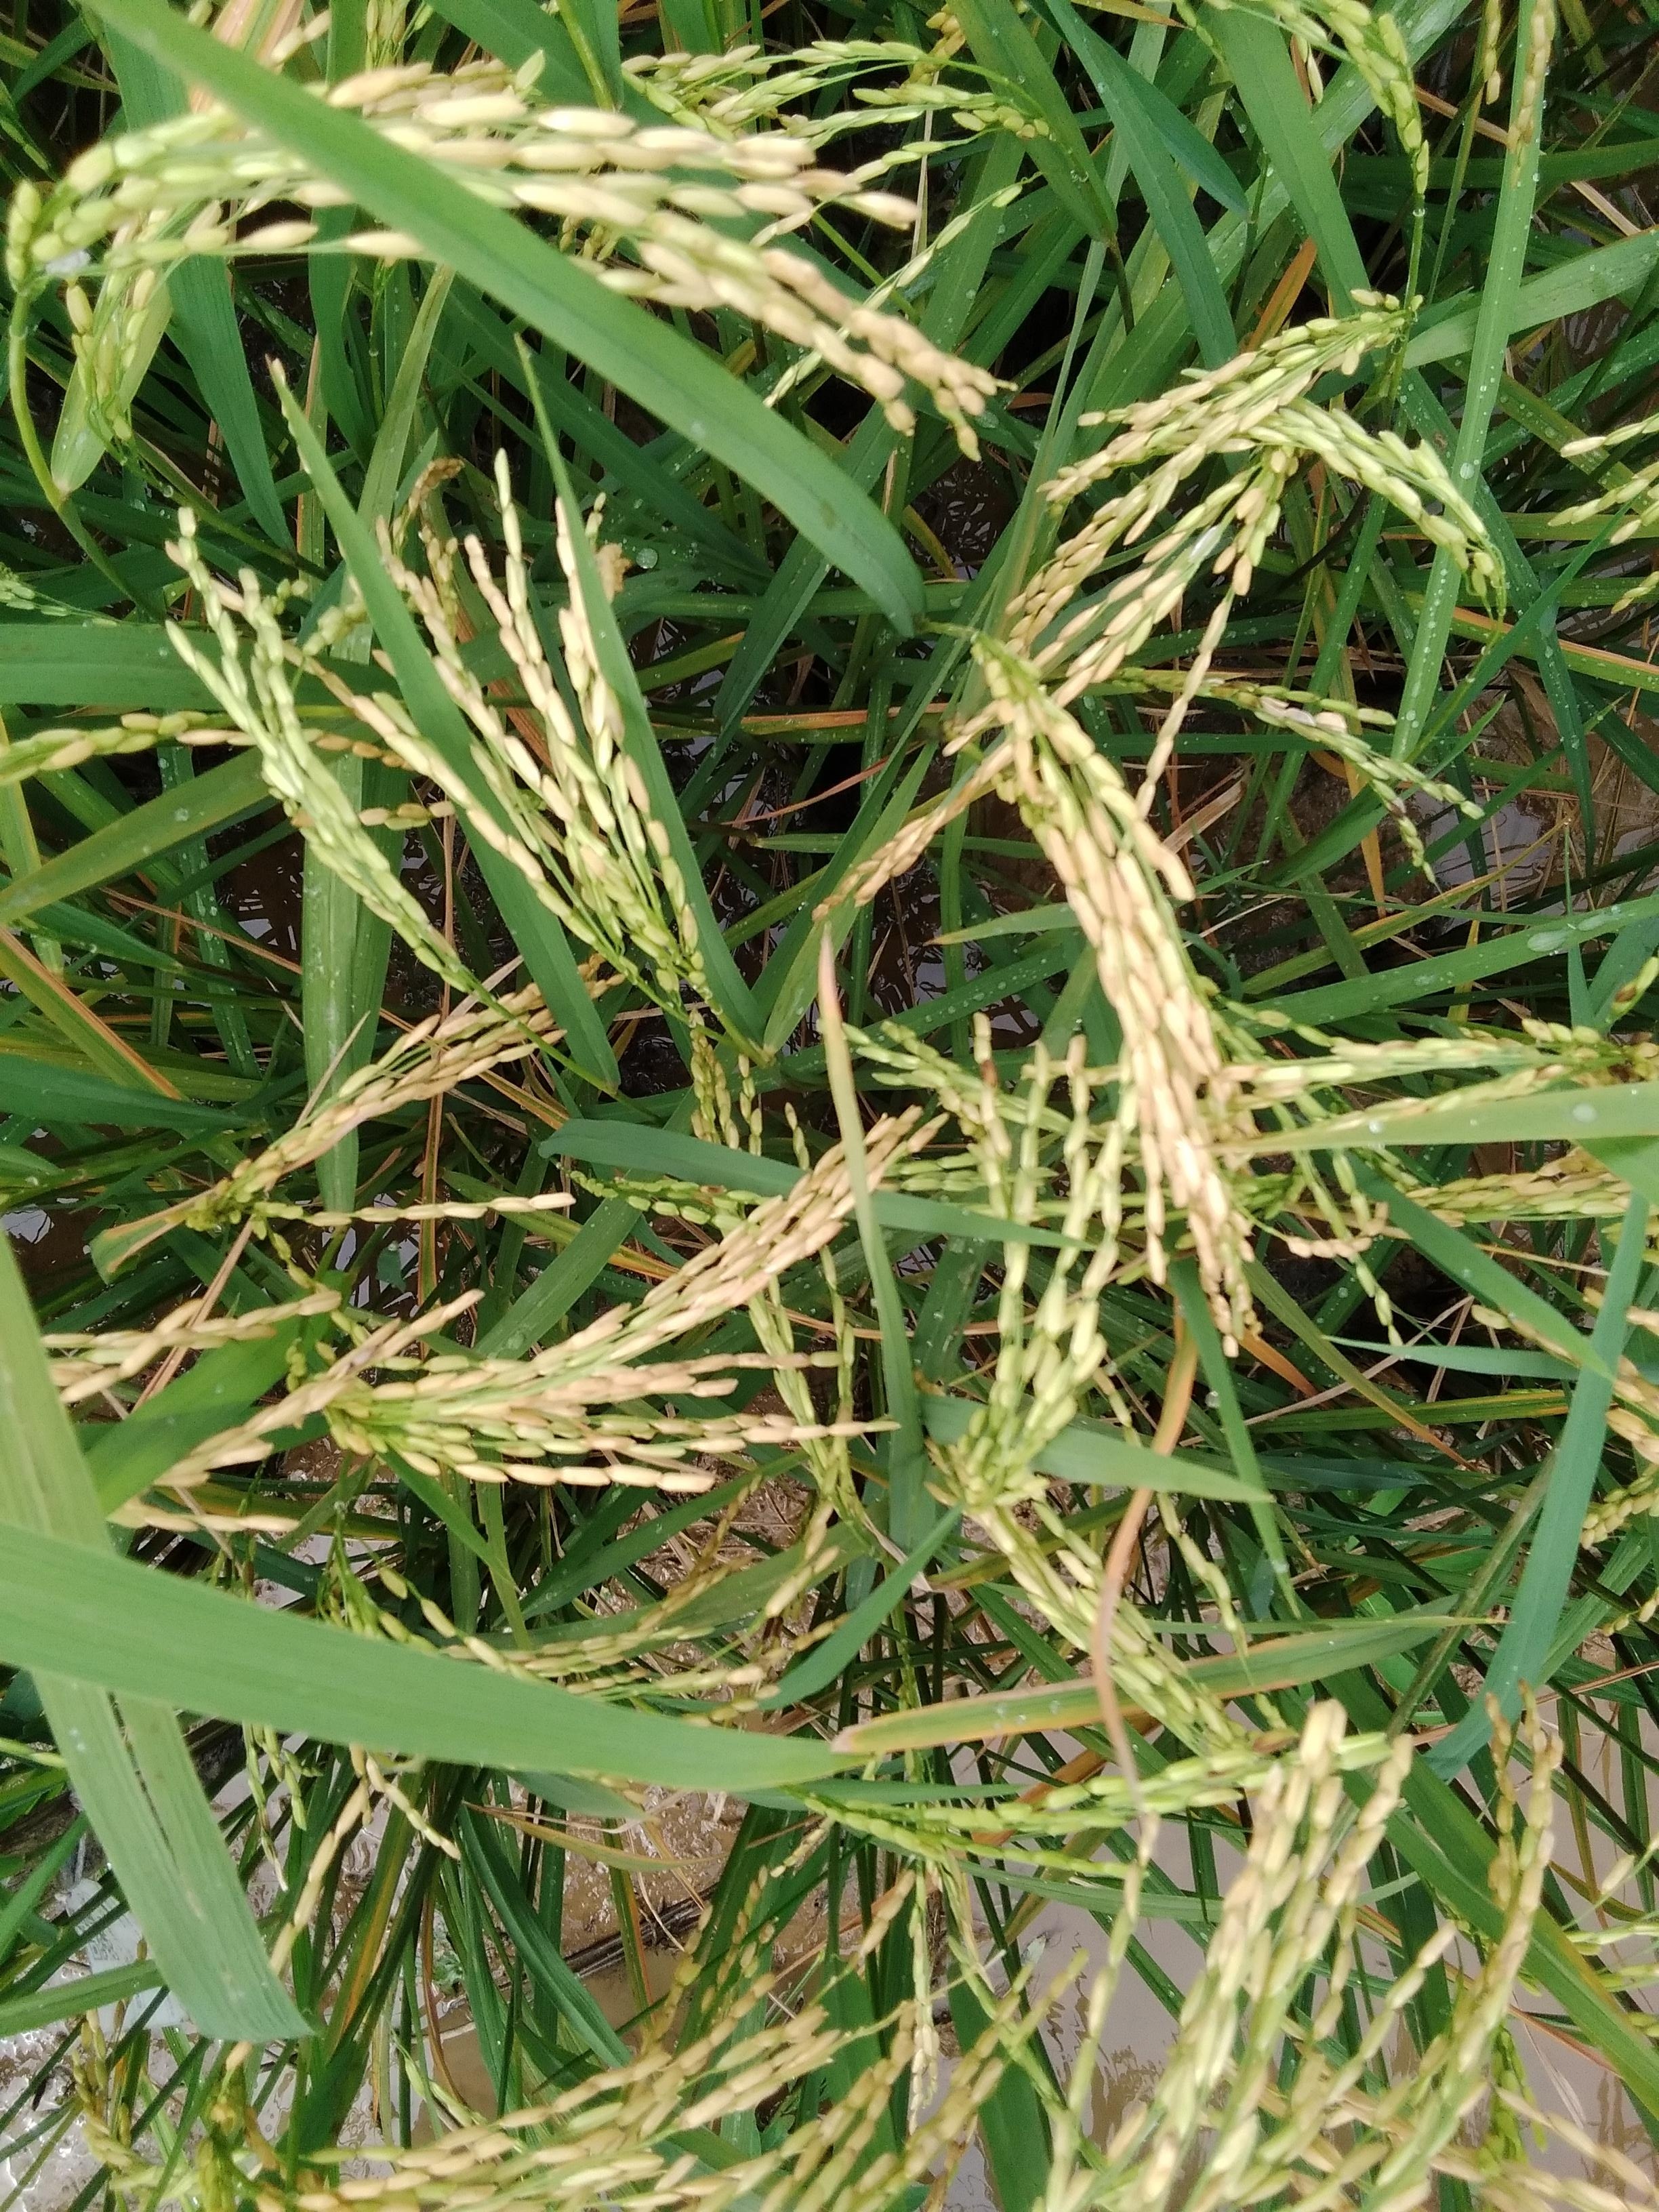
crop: rice
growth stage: ripening
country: Nigeria
